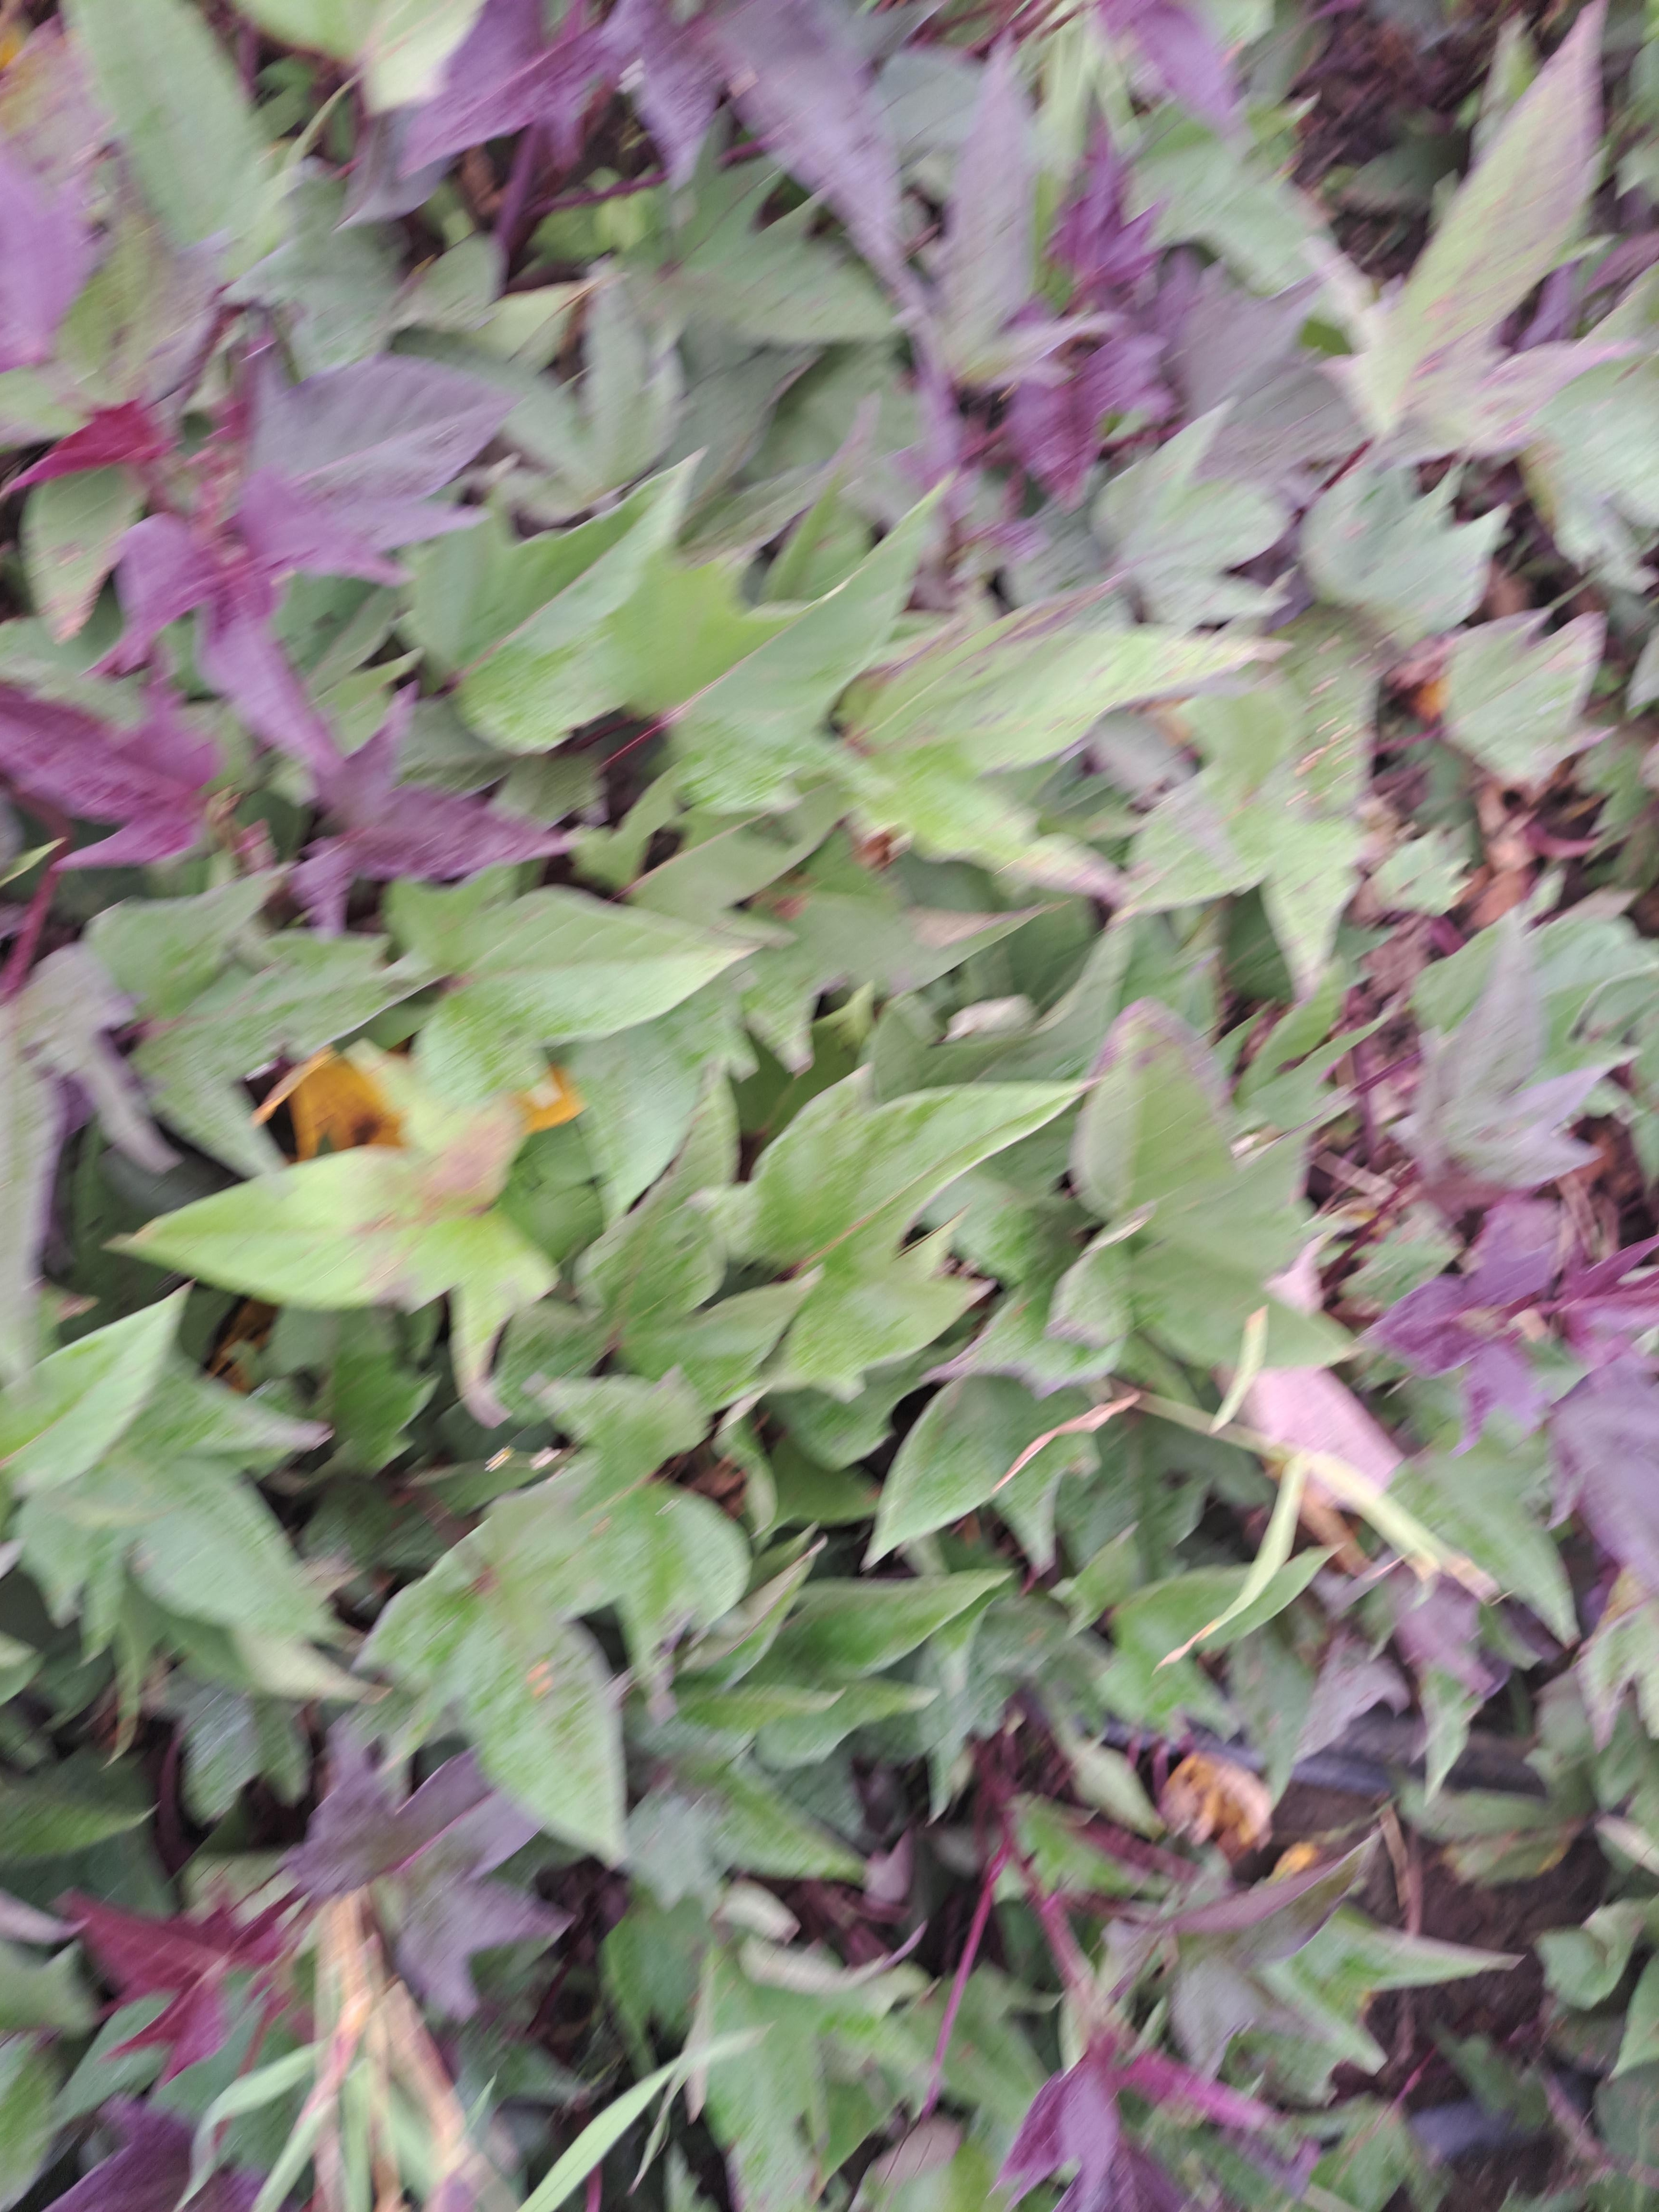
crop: sweet potato
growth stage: flowering
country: Tanzania
